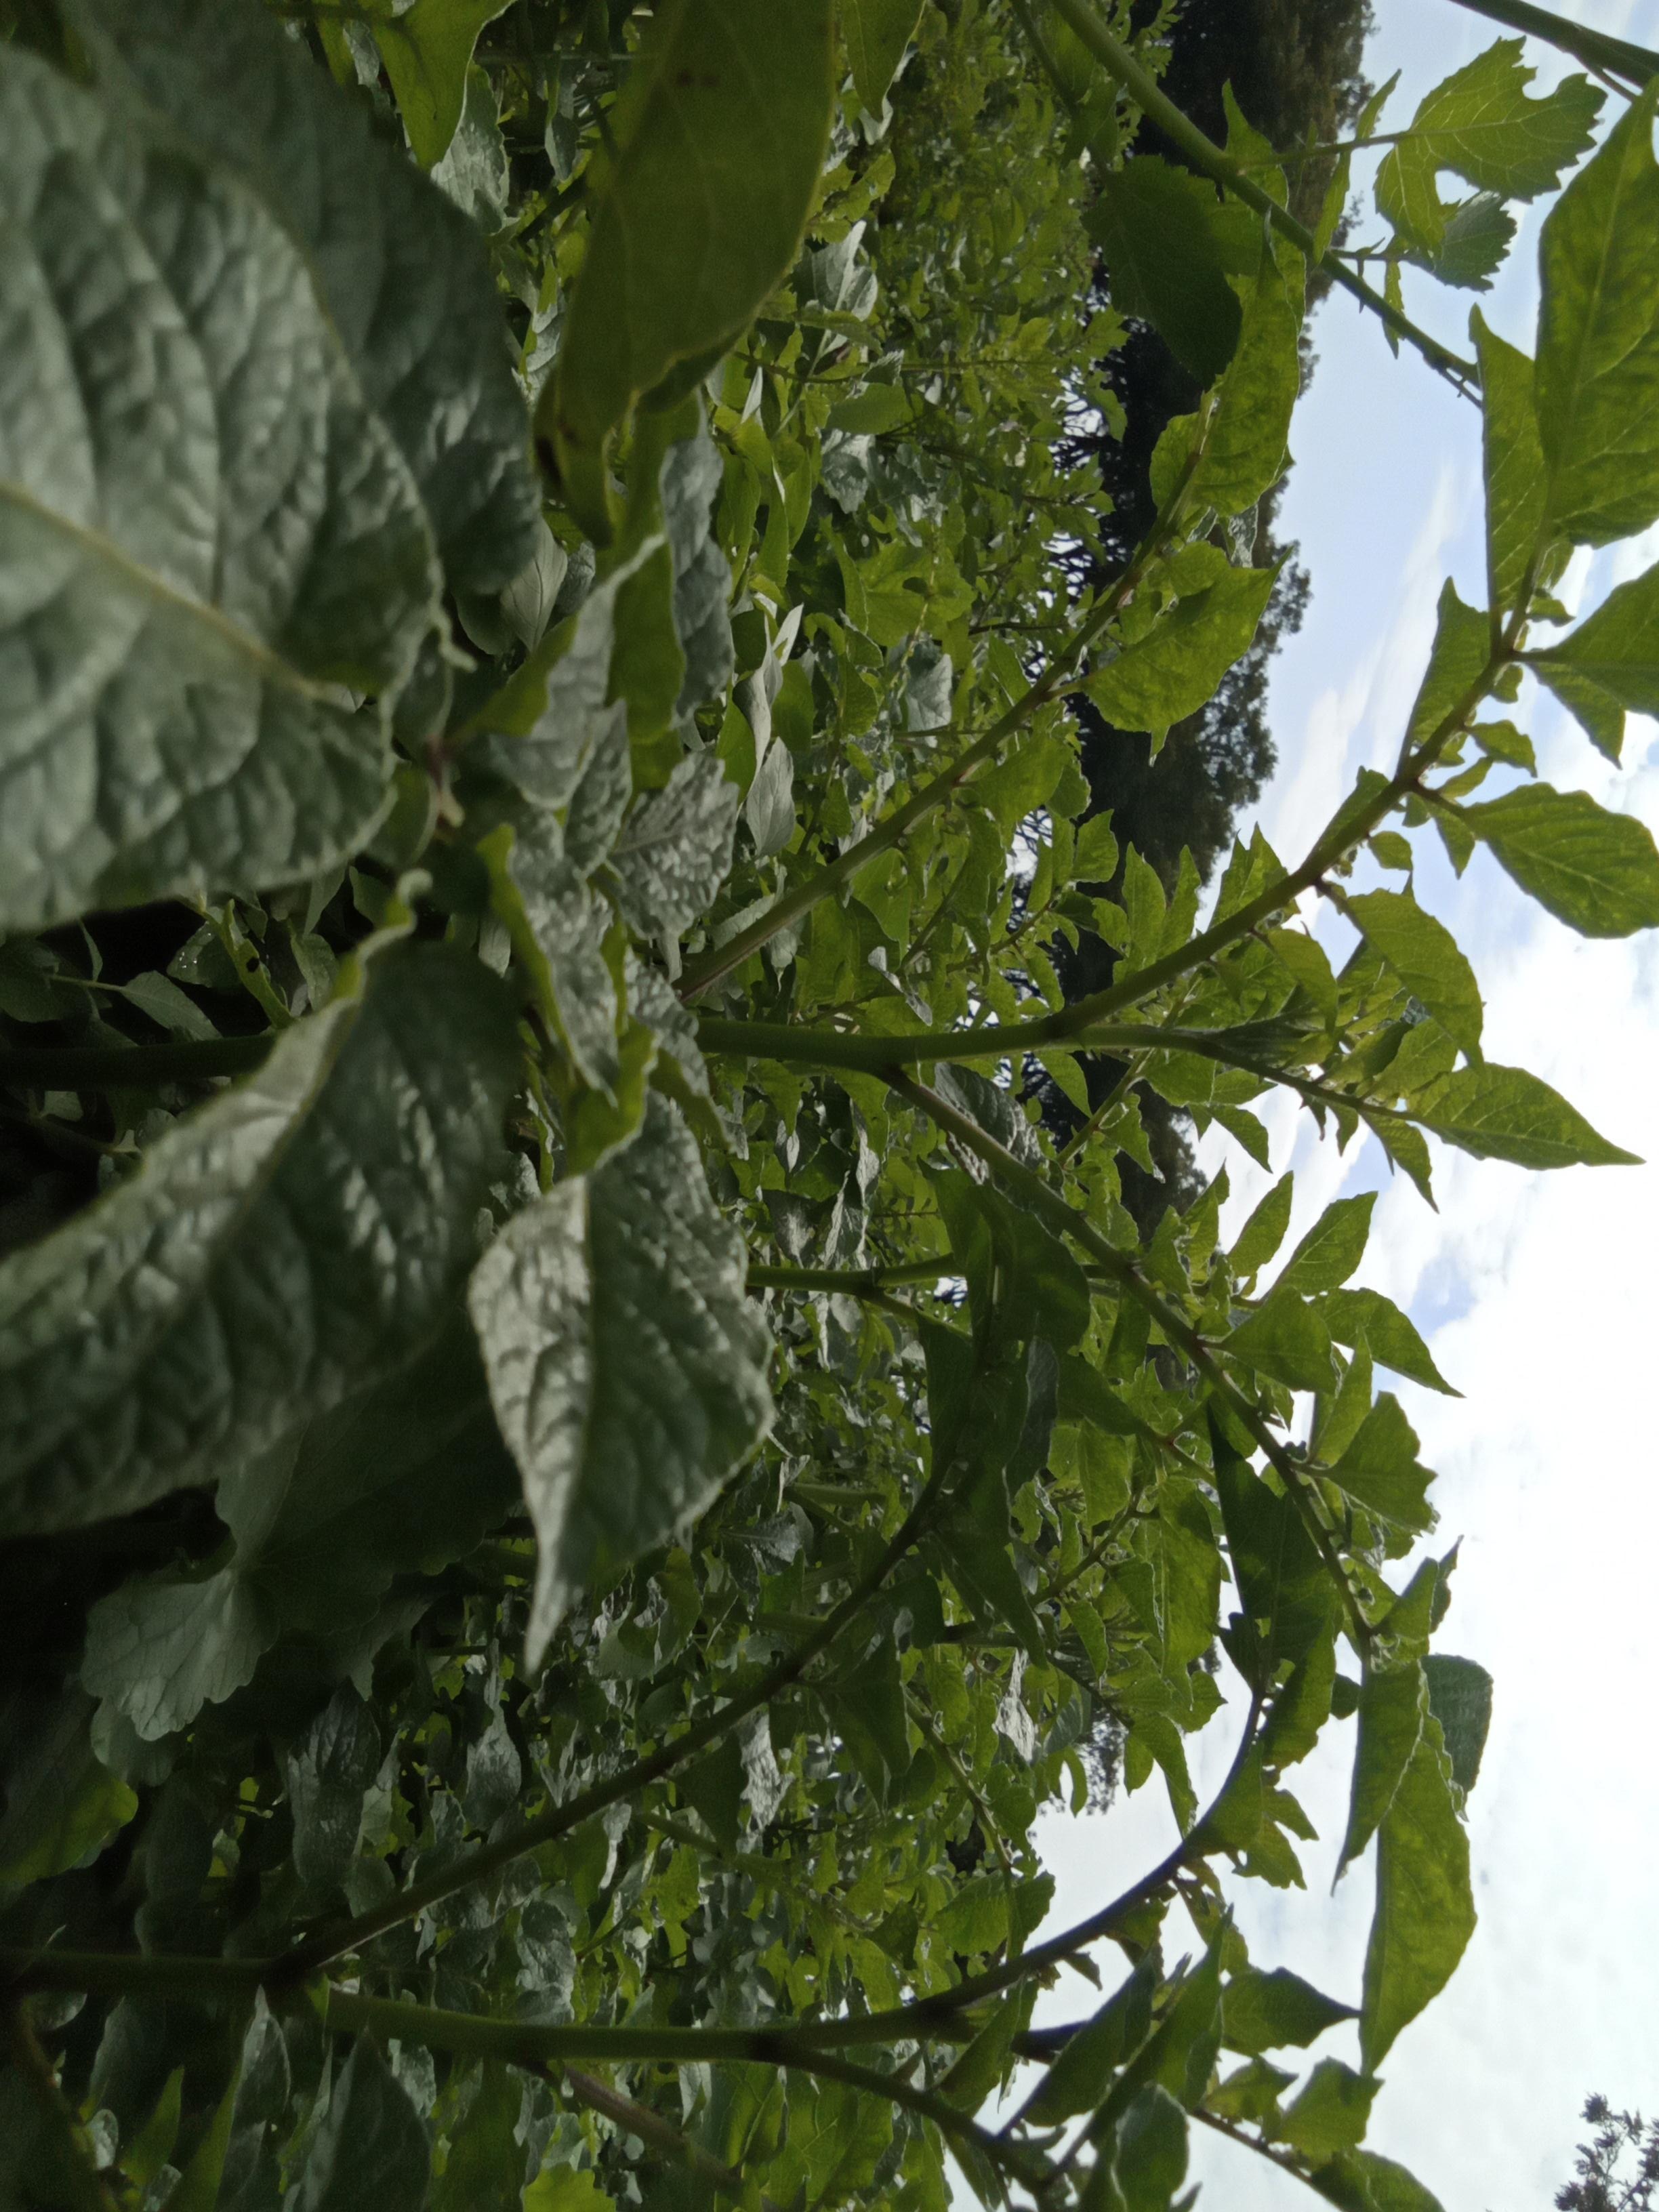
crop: potato
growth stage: vegetative
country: Kenya
